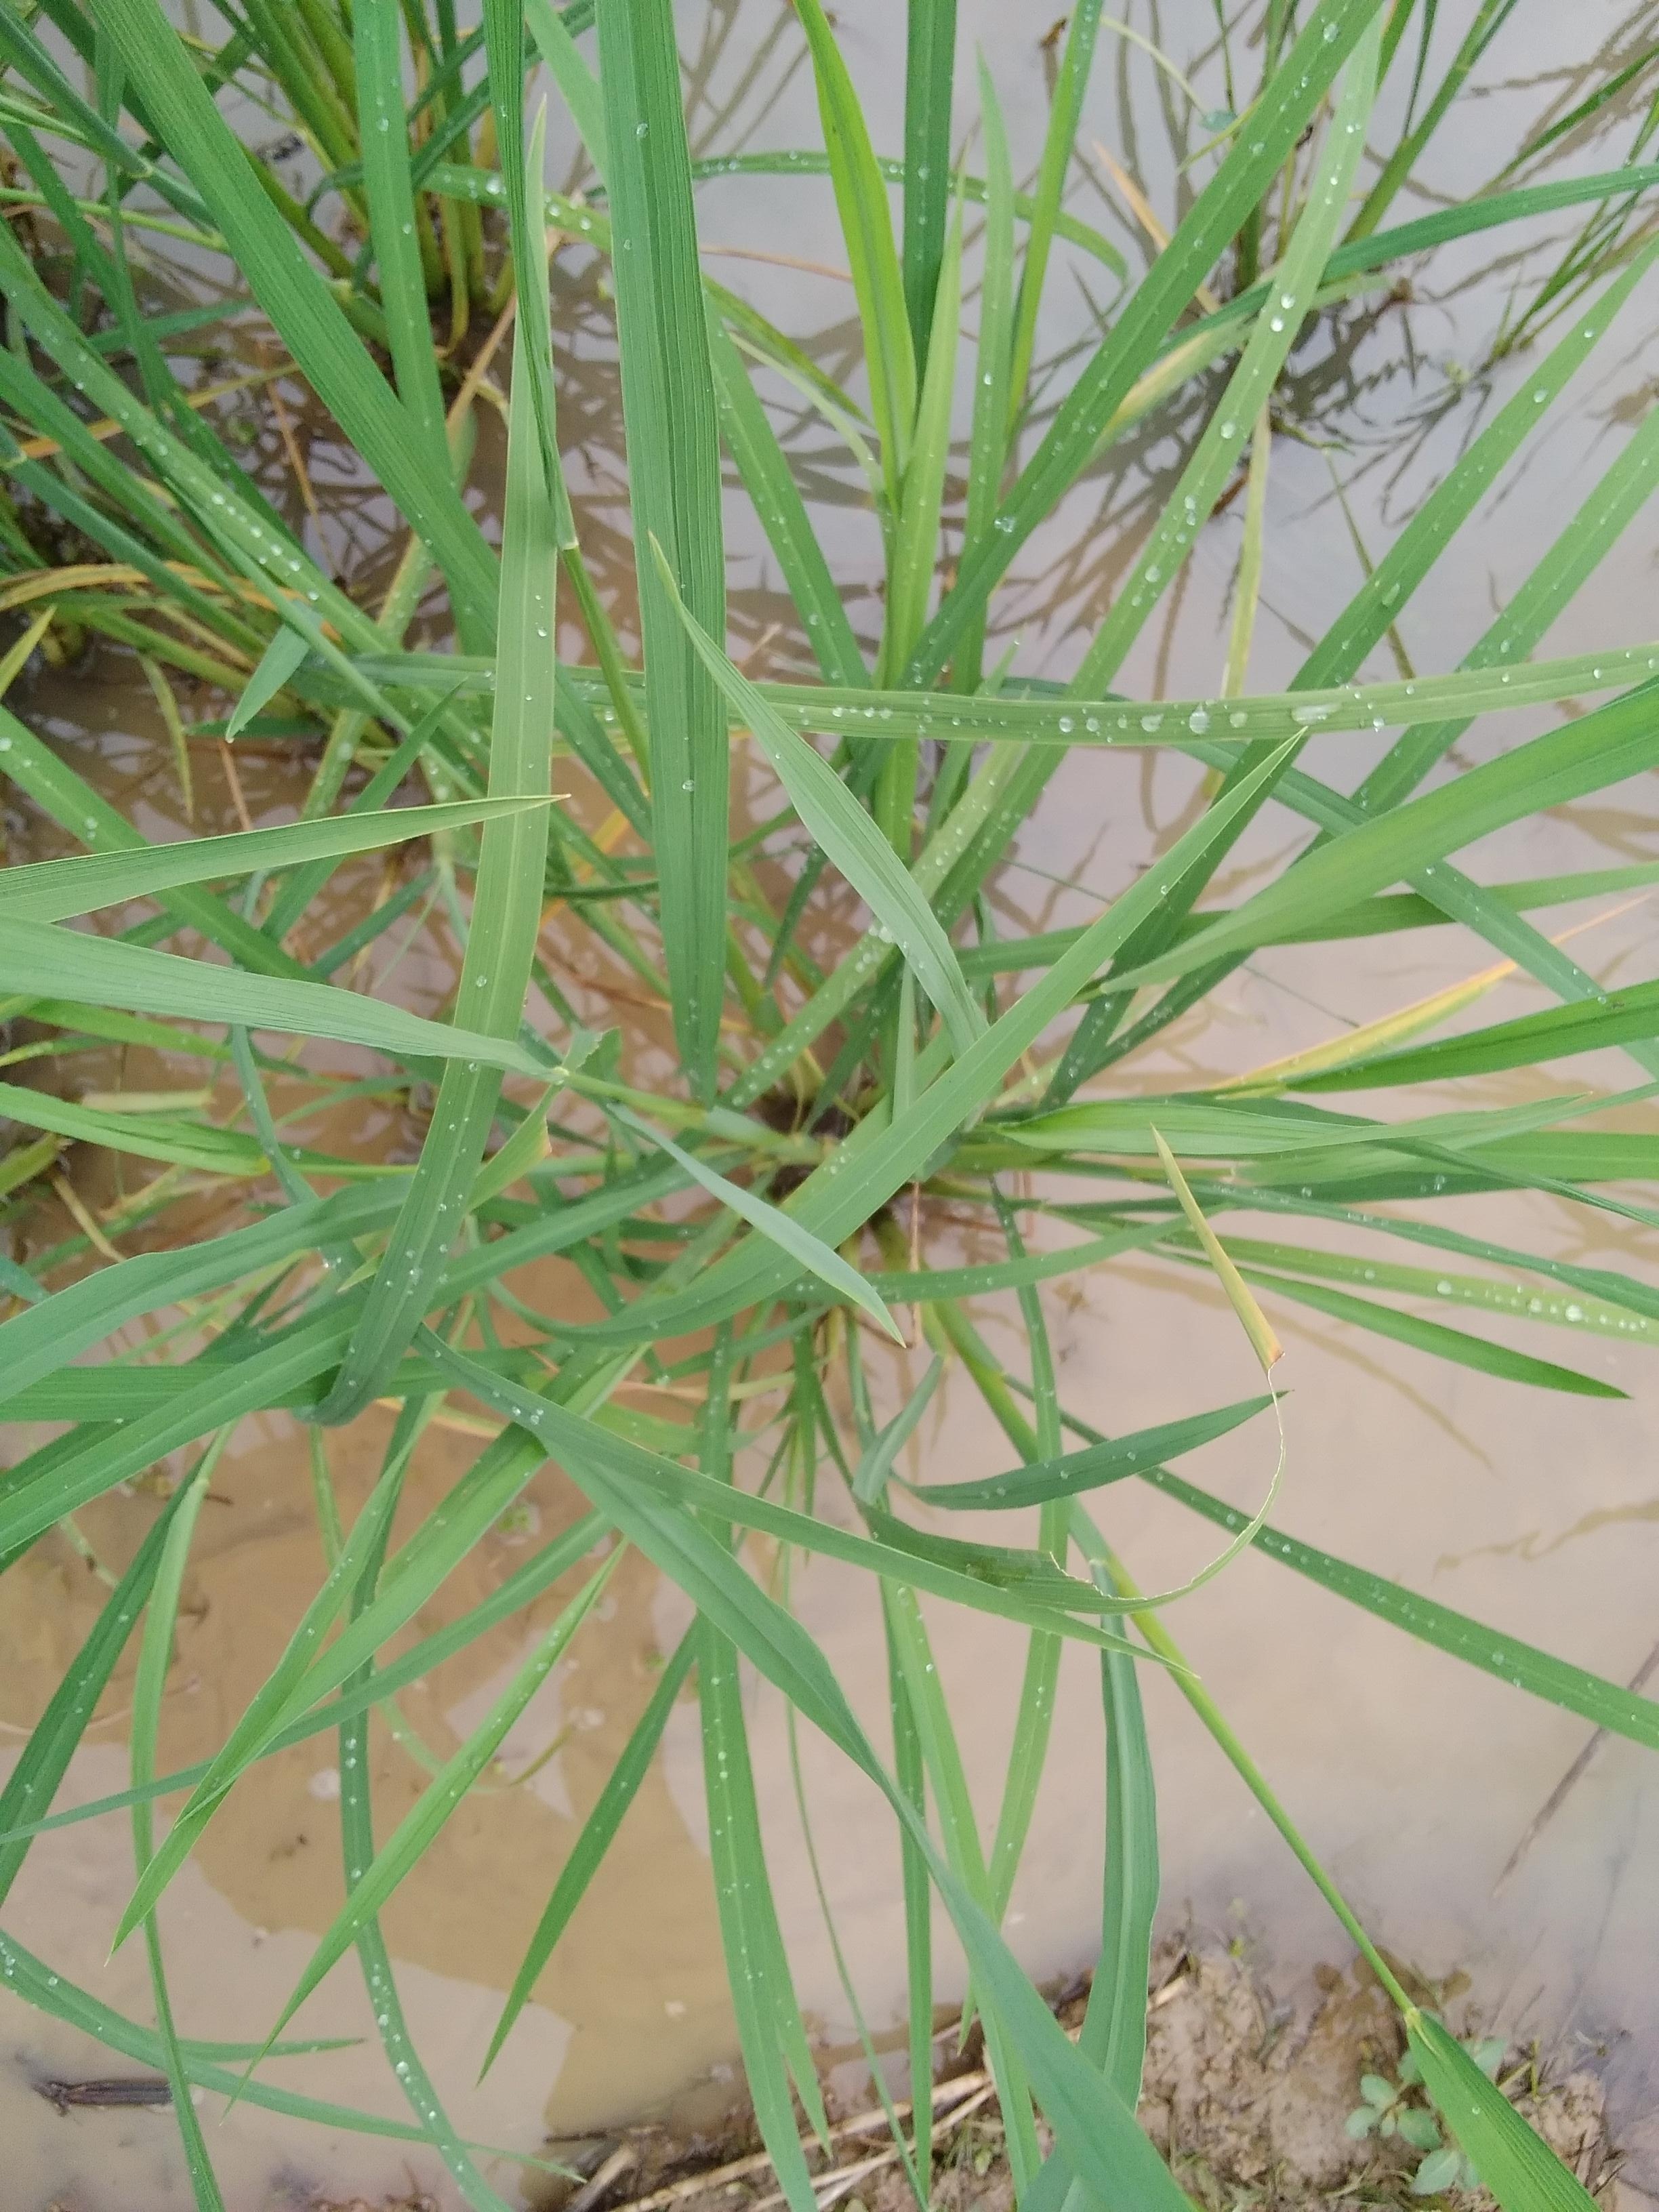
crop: rice
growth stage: booting
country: Nigeria
